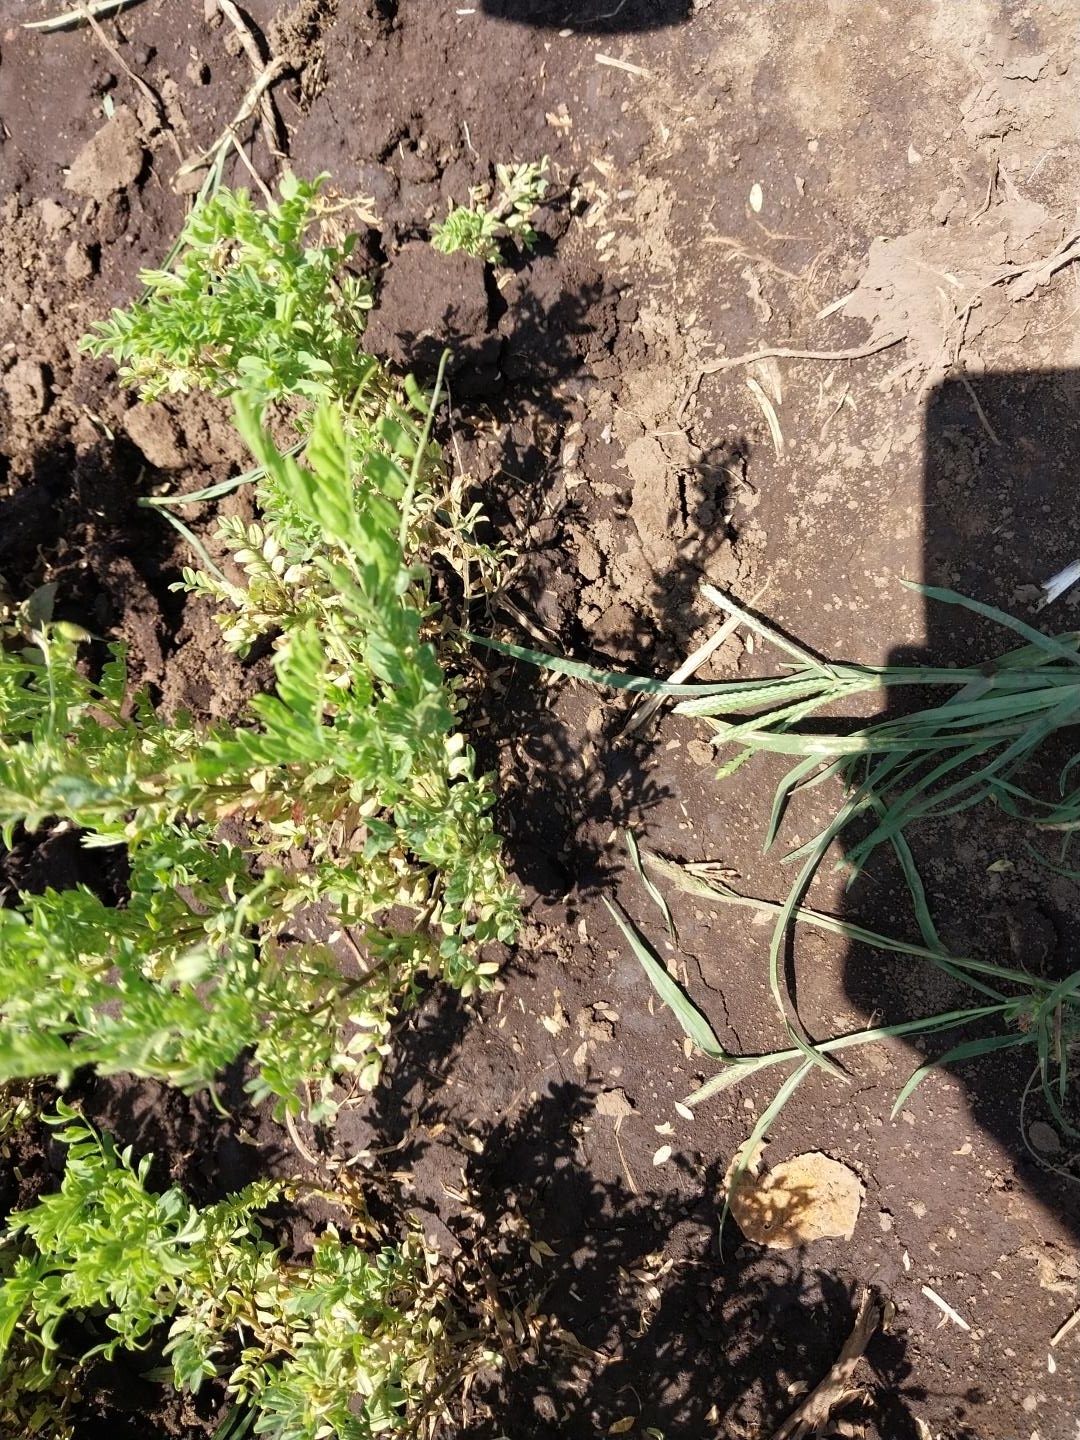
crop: lentil
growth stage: flowering
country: Tanzania
